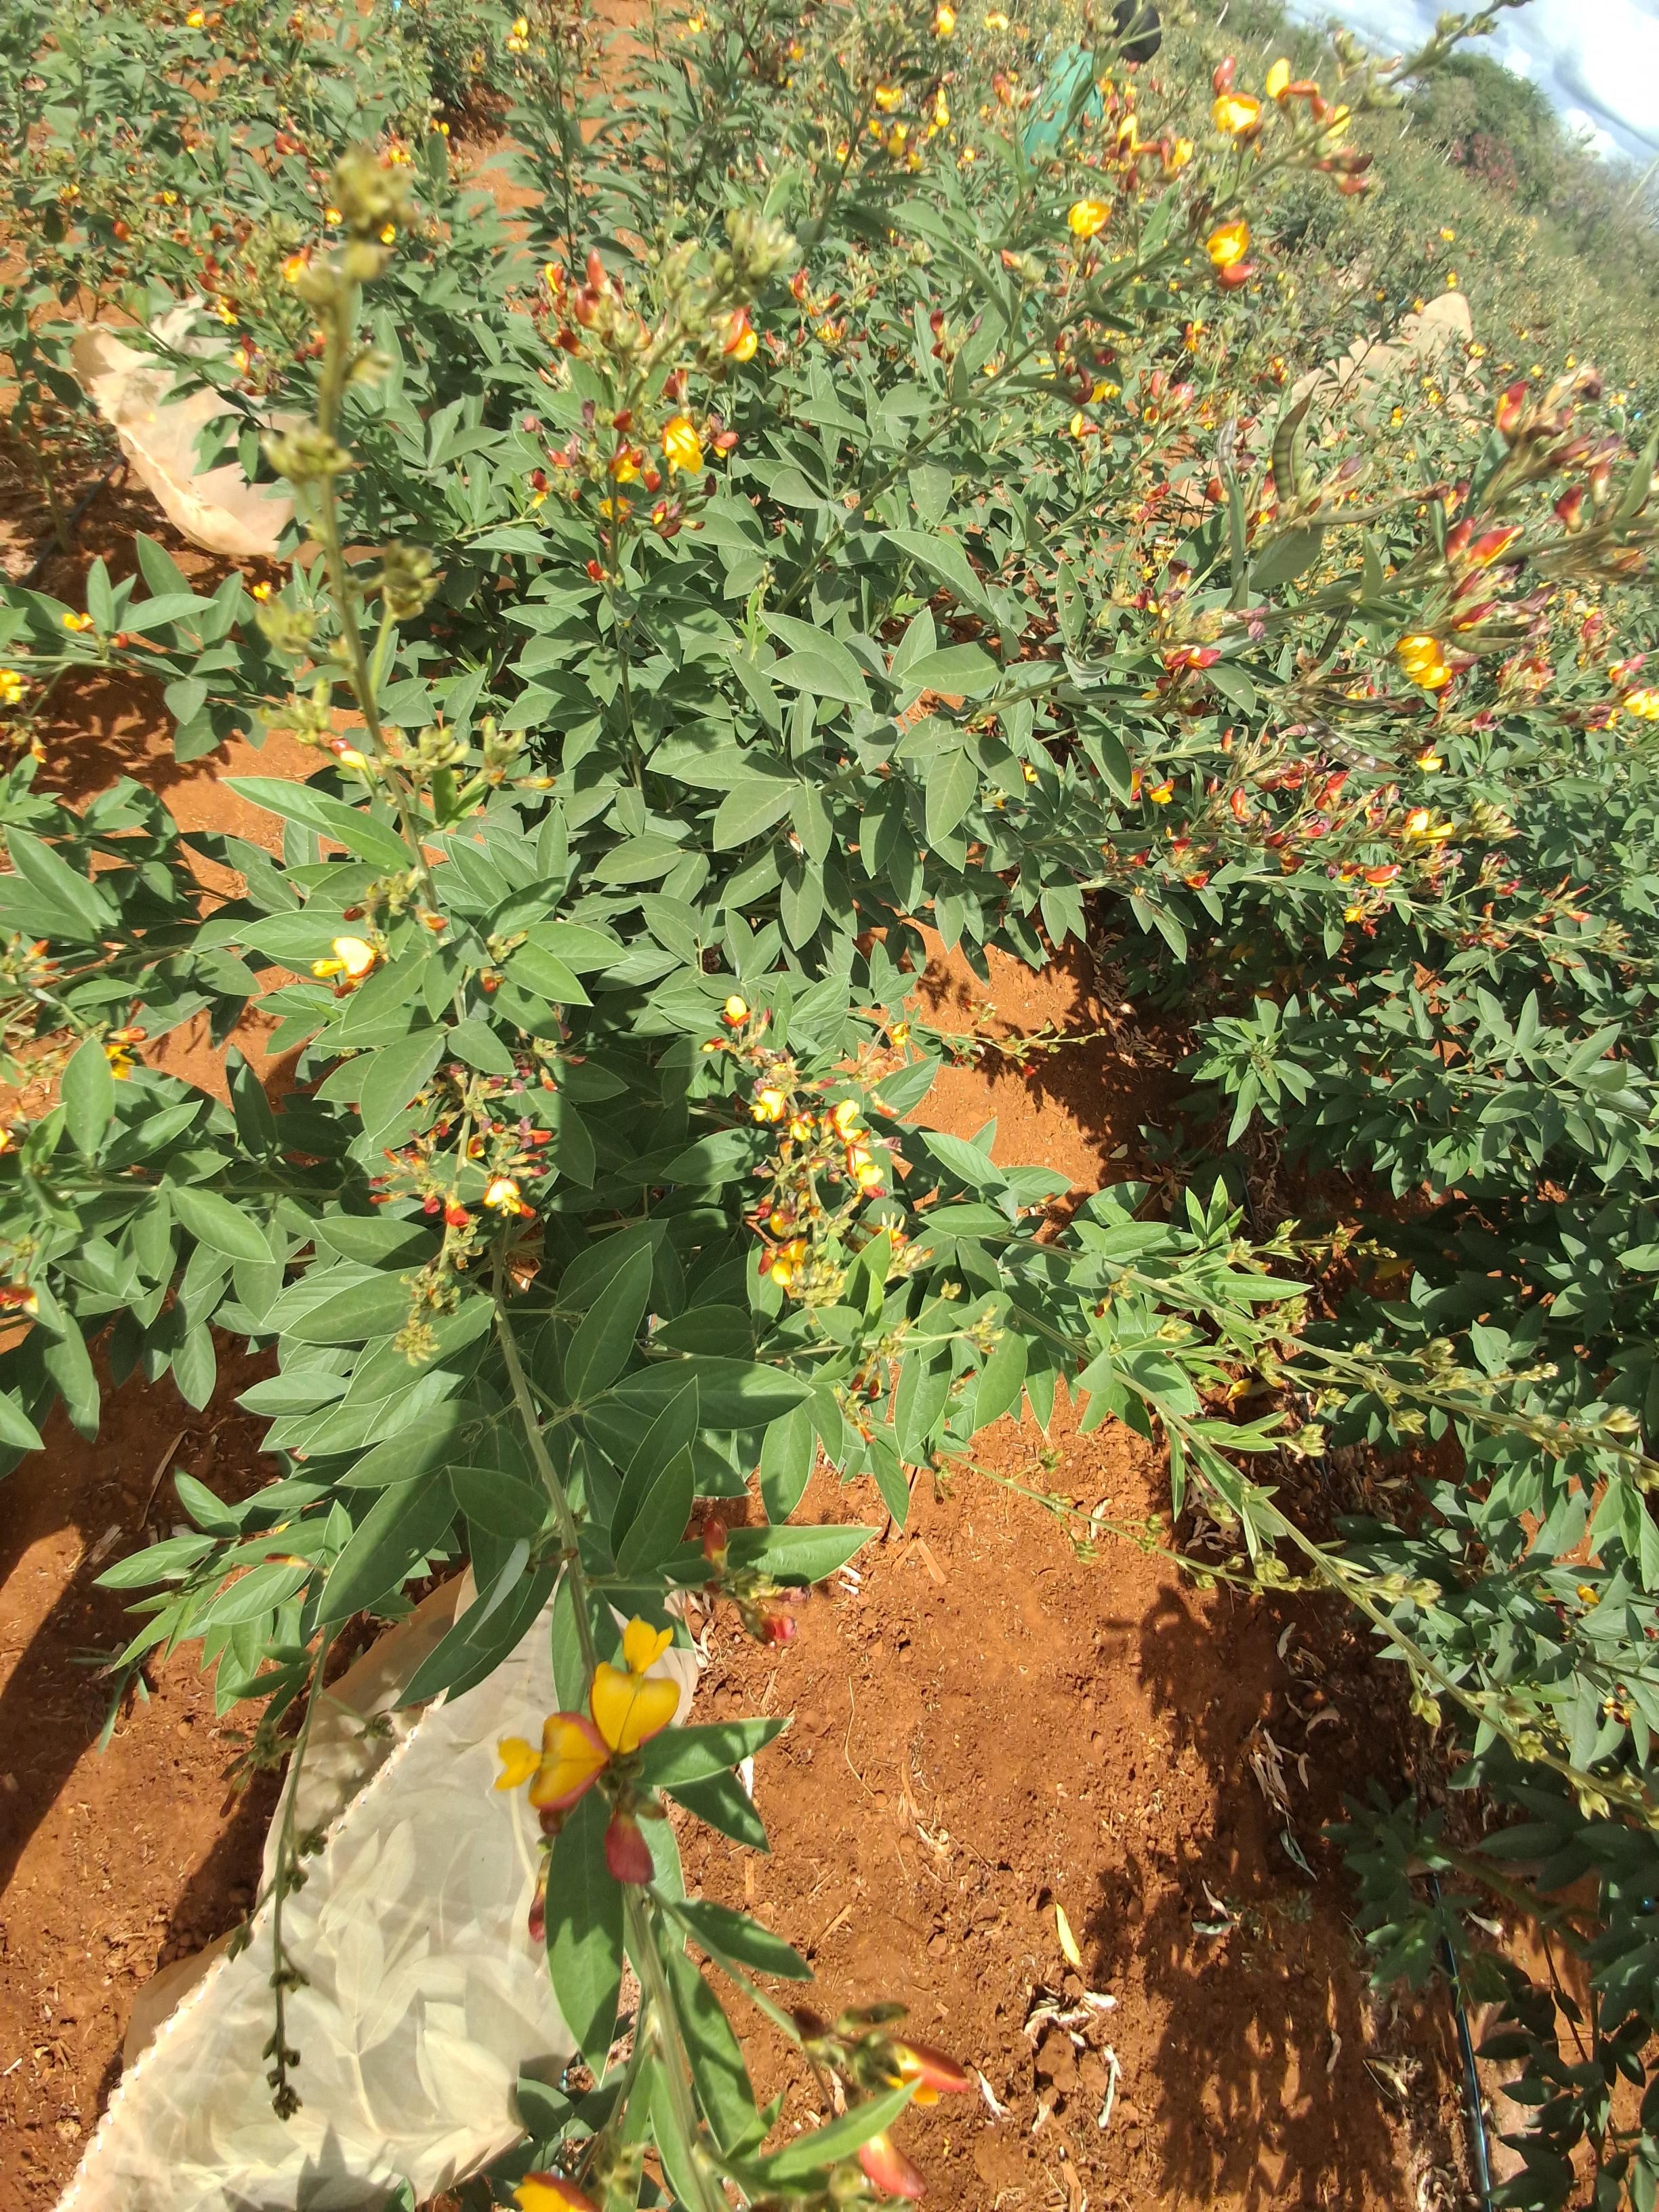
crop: pigeonpea
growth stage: flowering
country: Kenya
